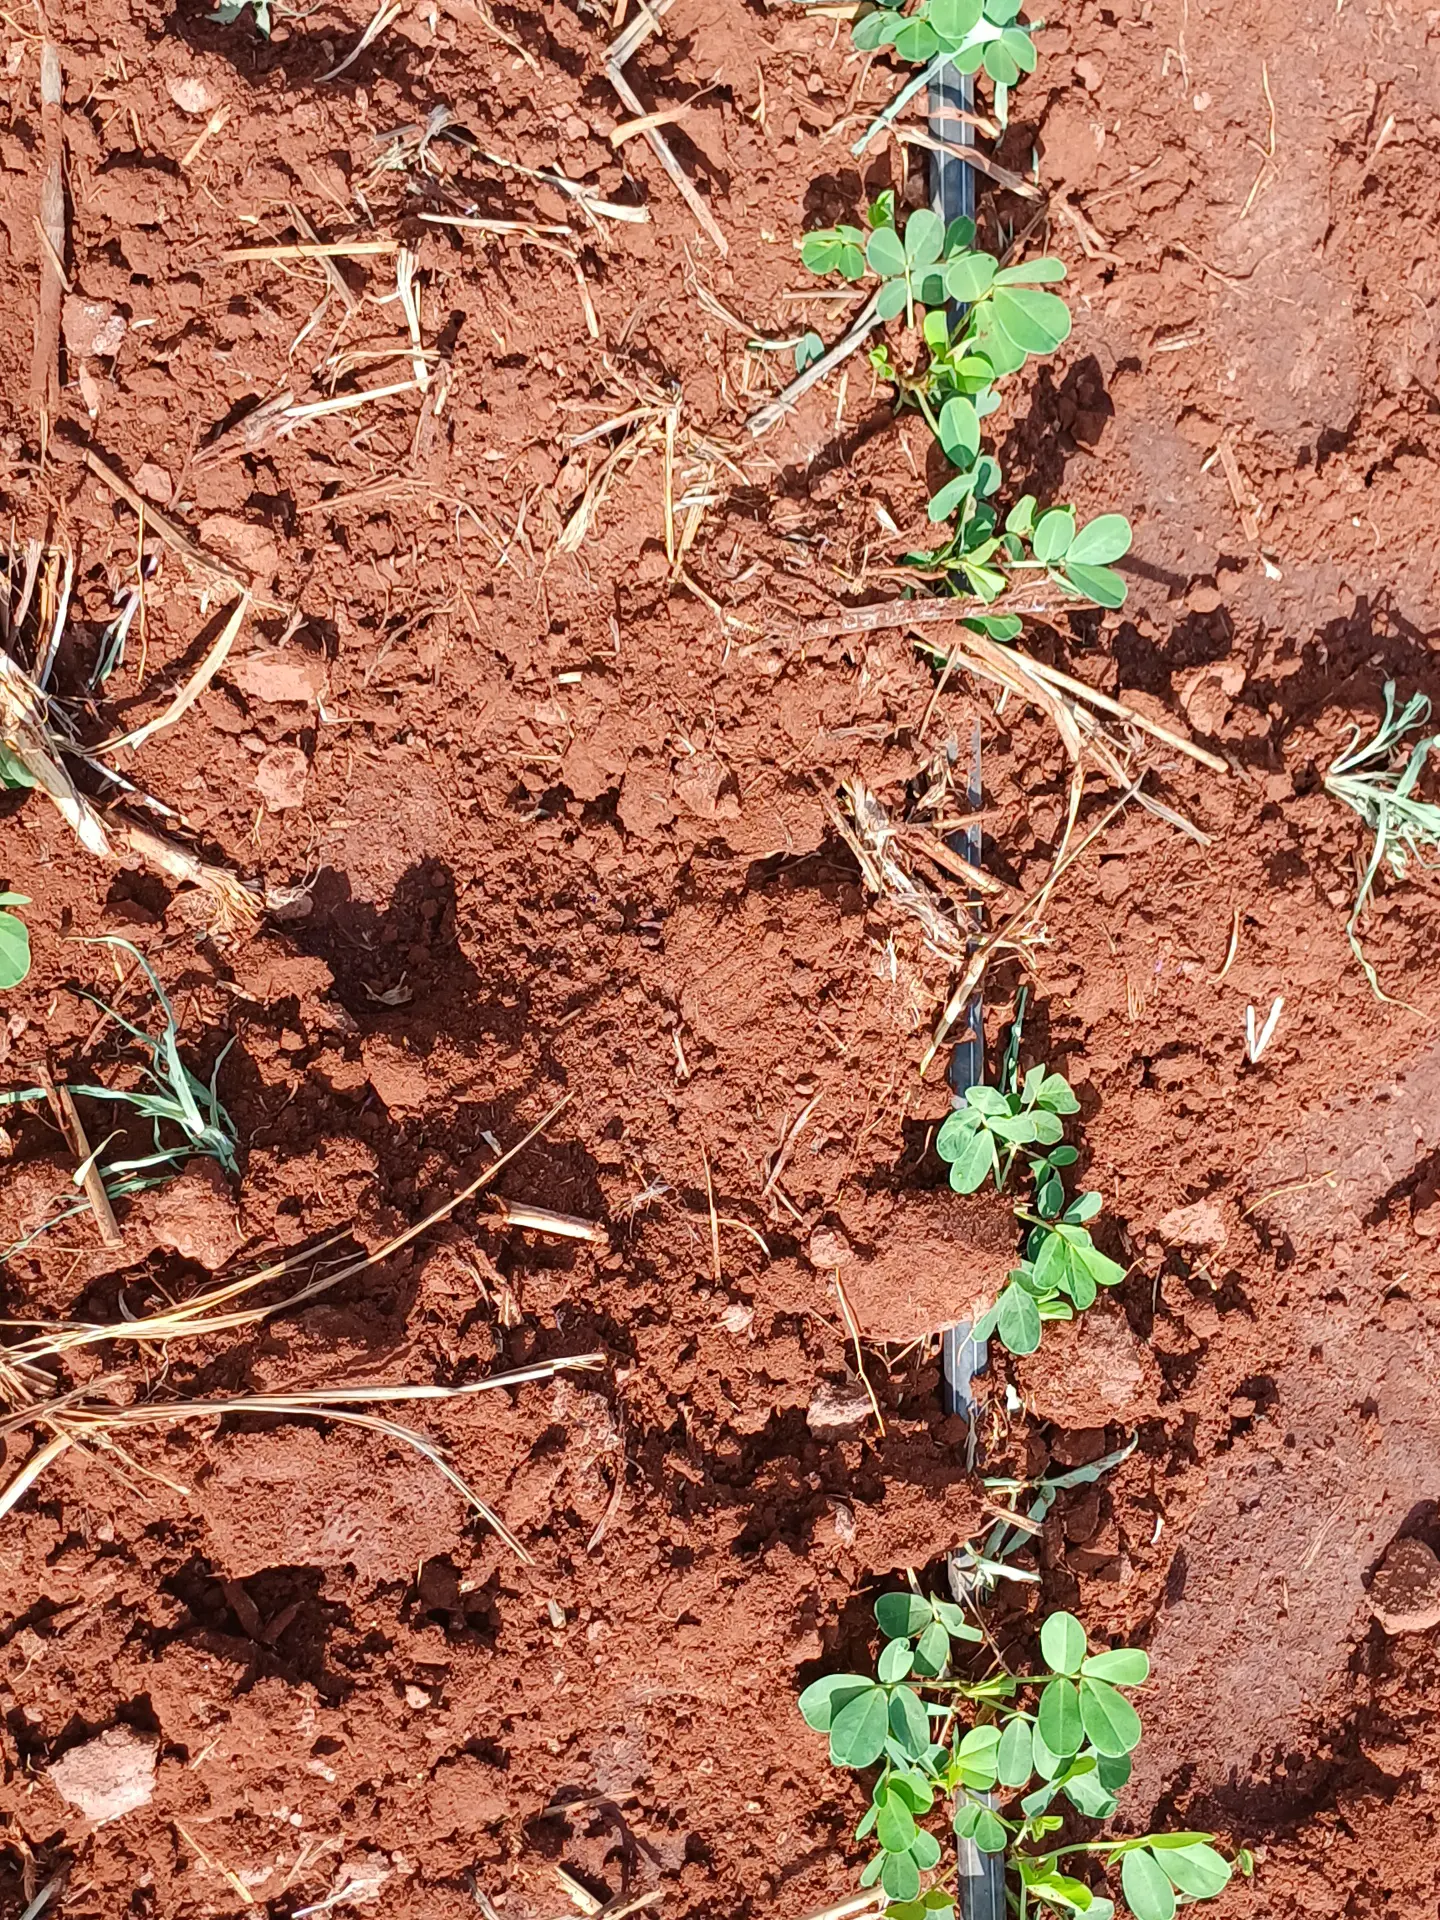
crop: groundnut
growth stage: vegetative
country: Kenya
